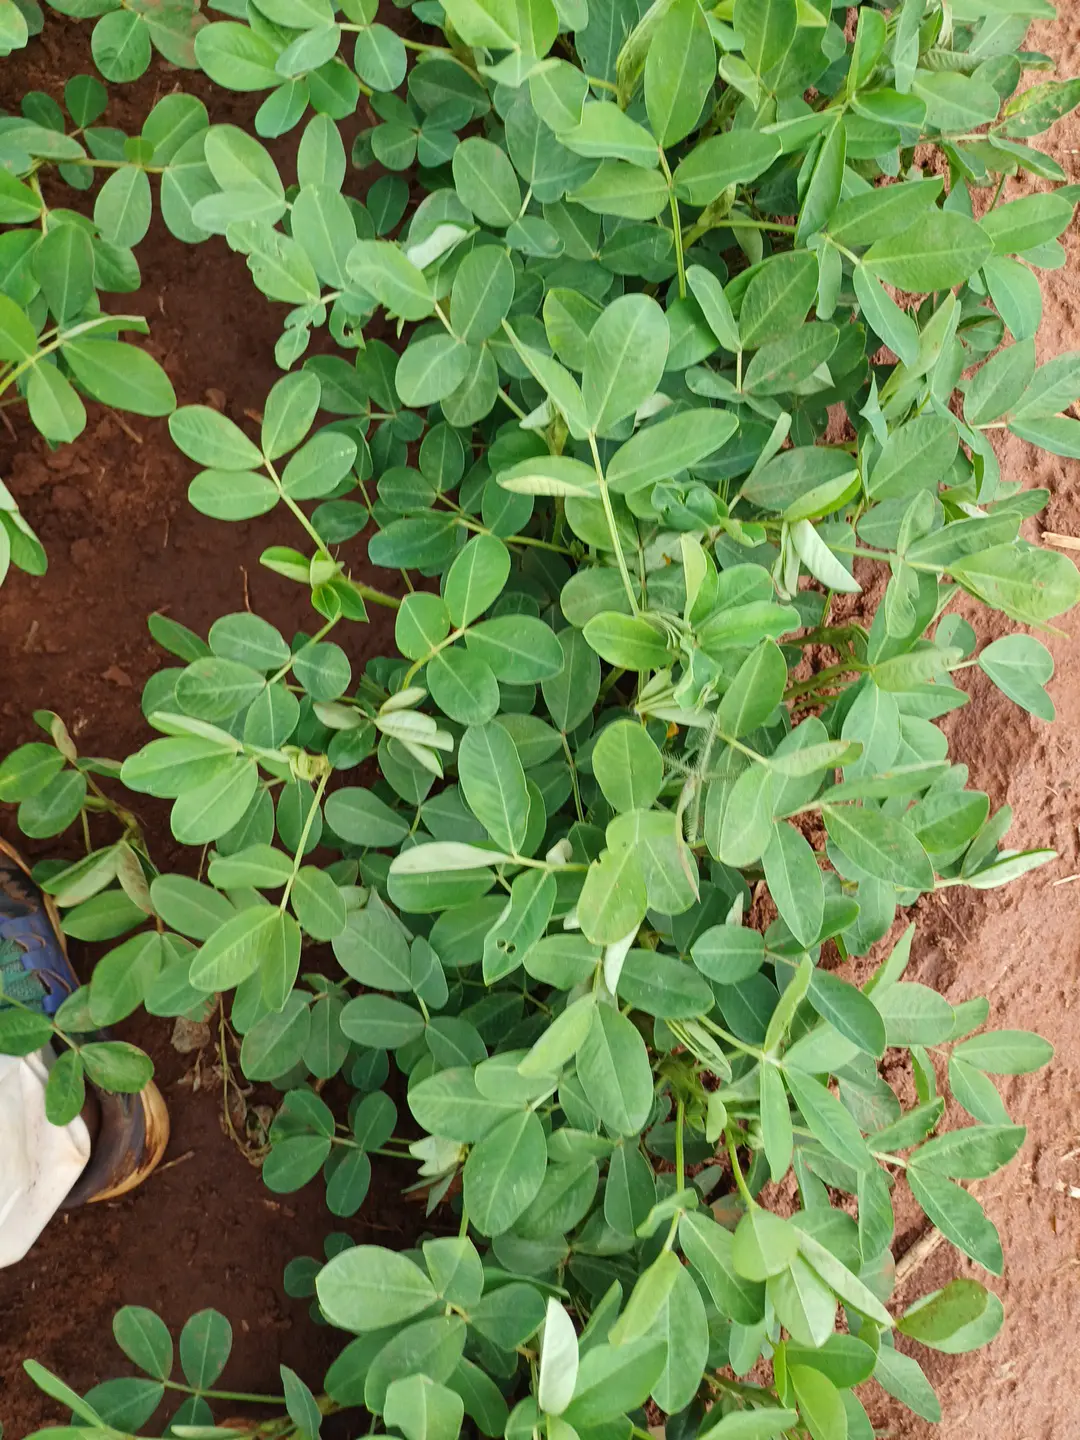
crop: groundnut
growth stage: flowering
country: Kenya
